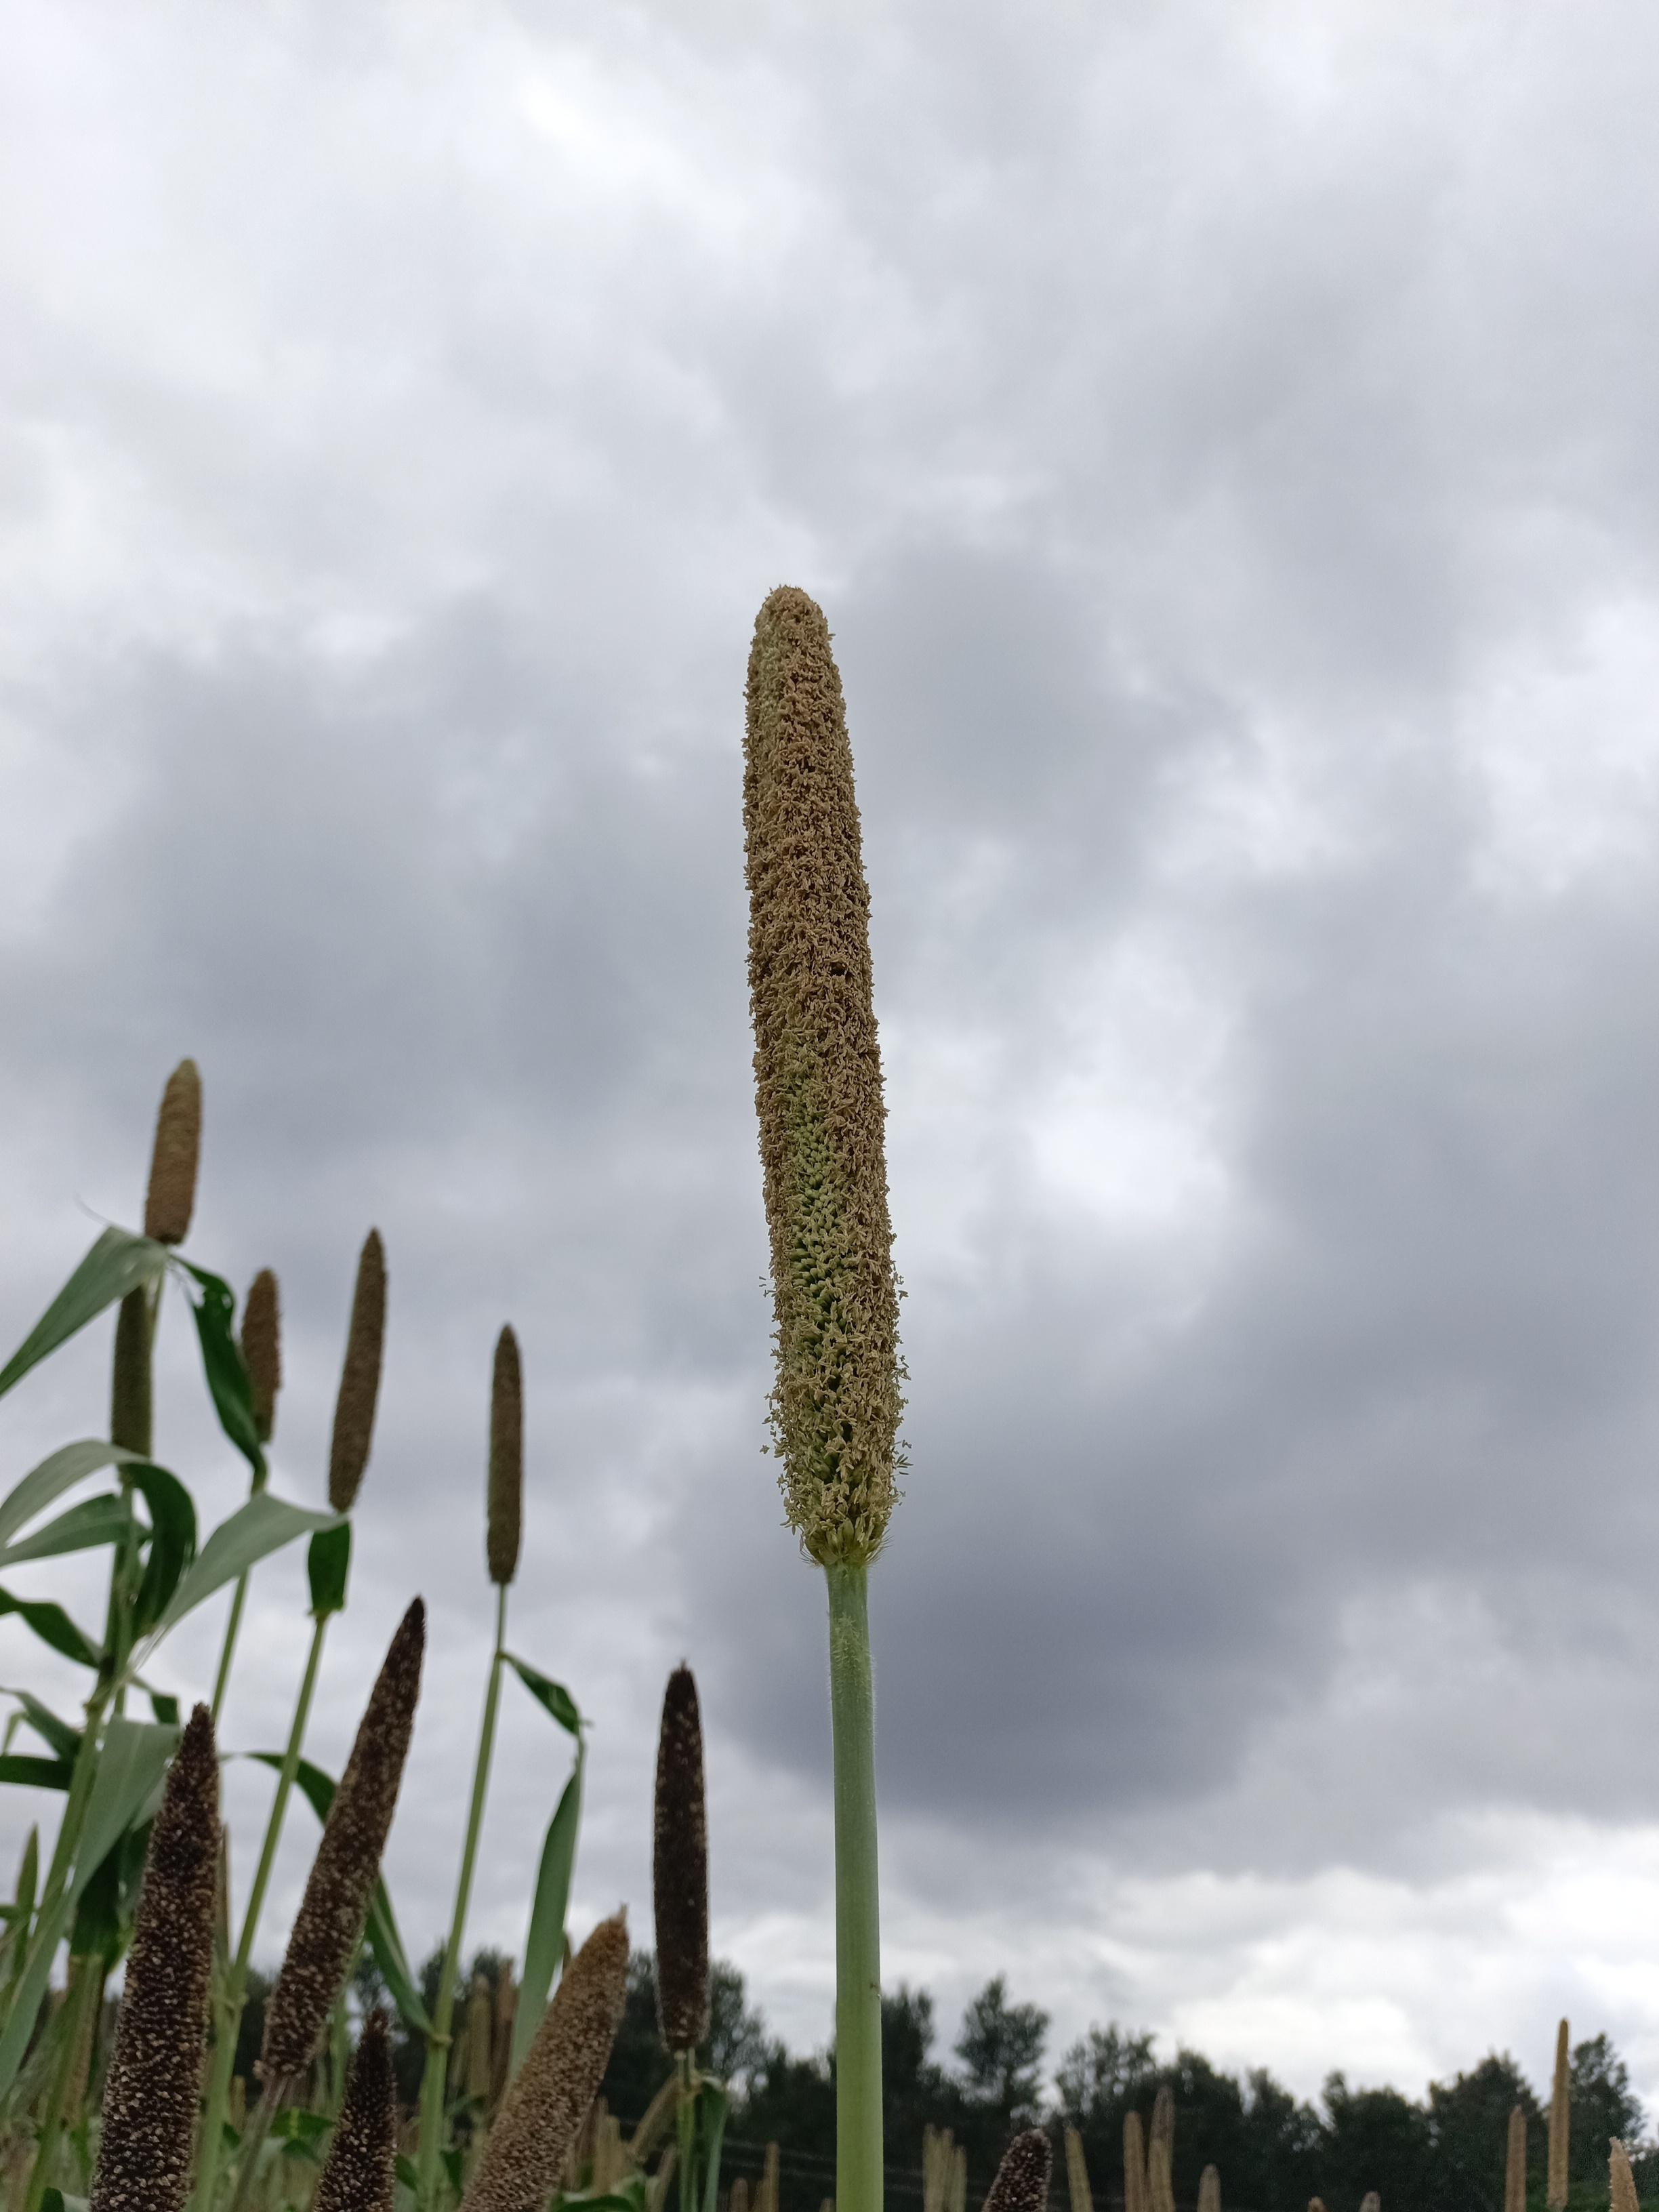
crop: pearl millet
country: Tanzania
